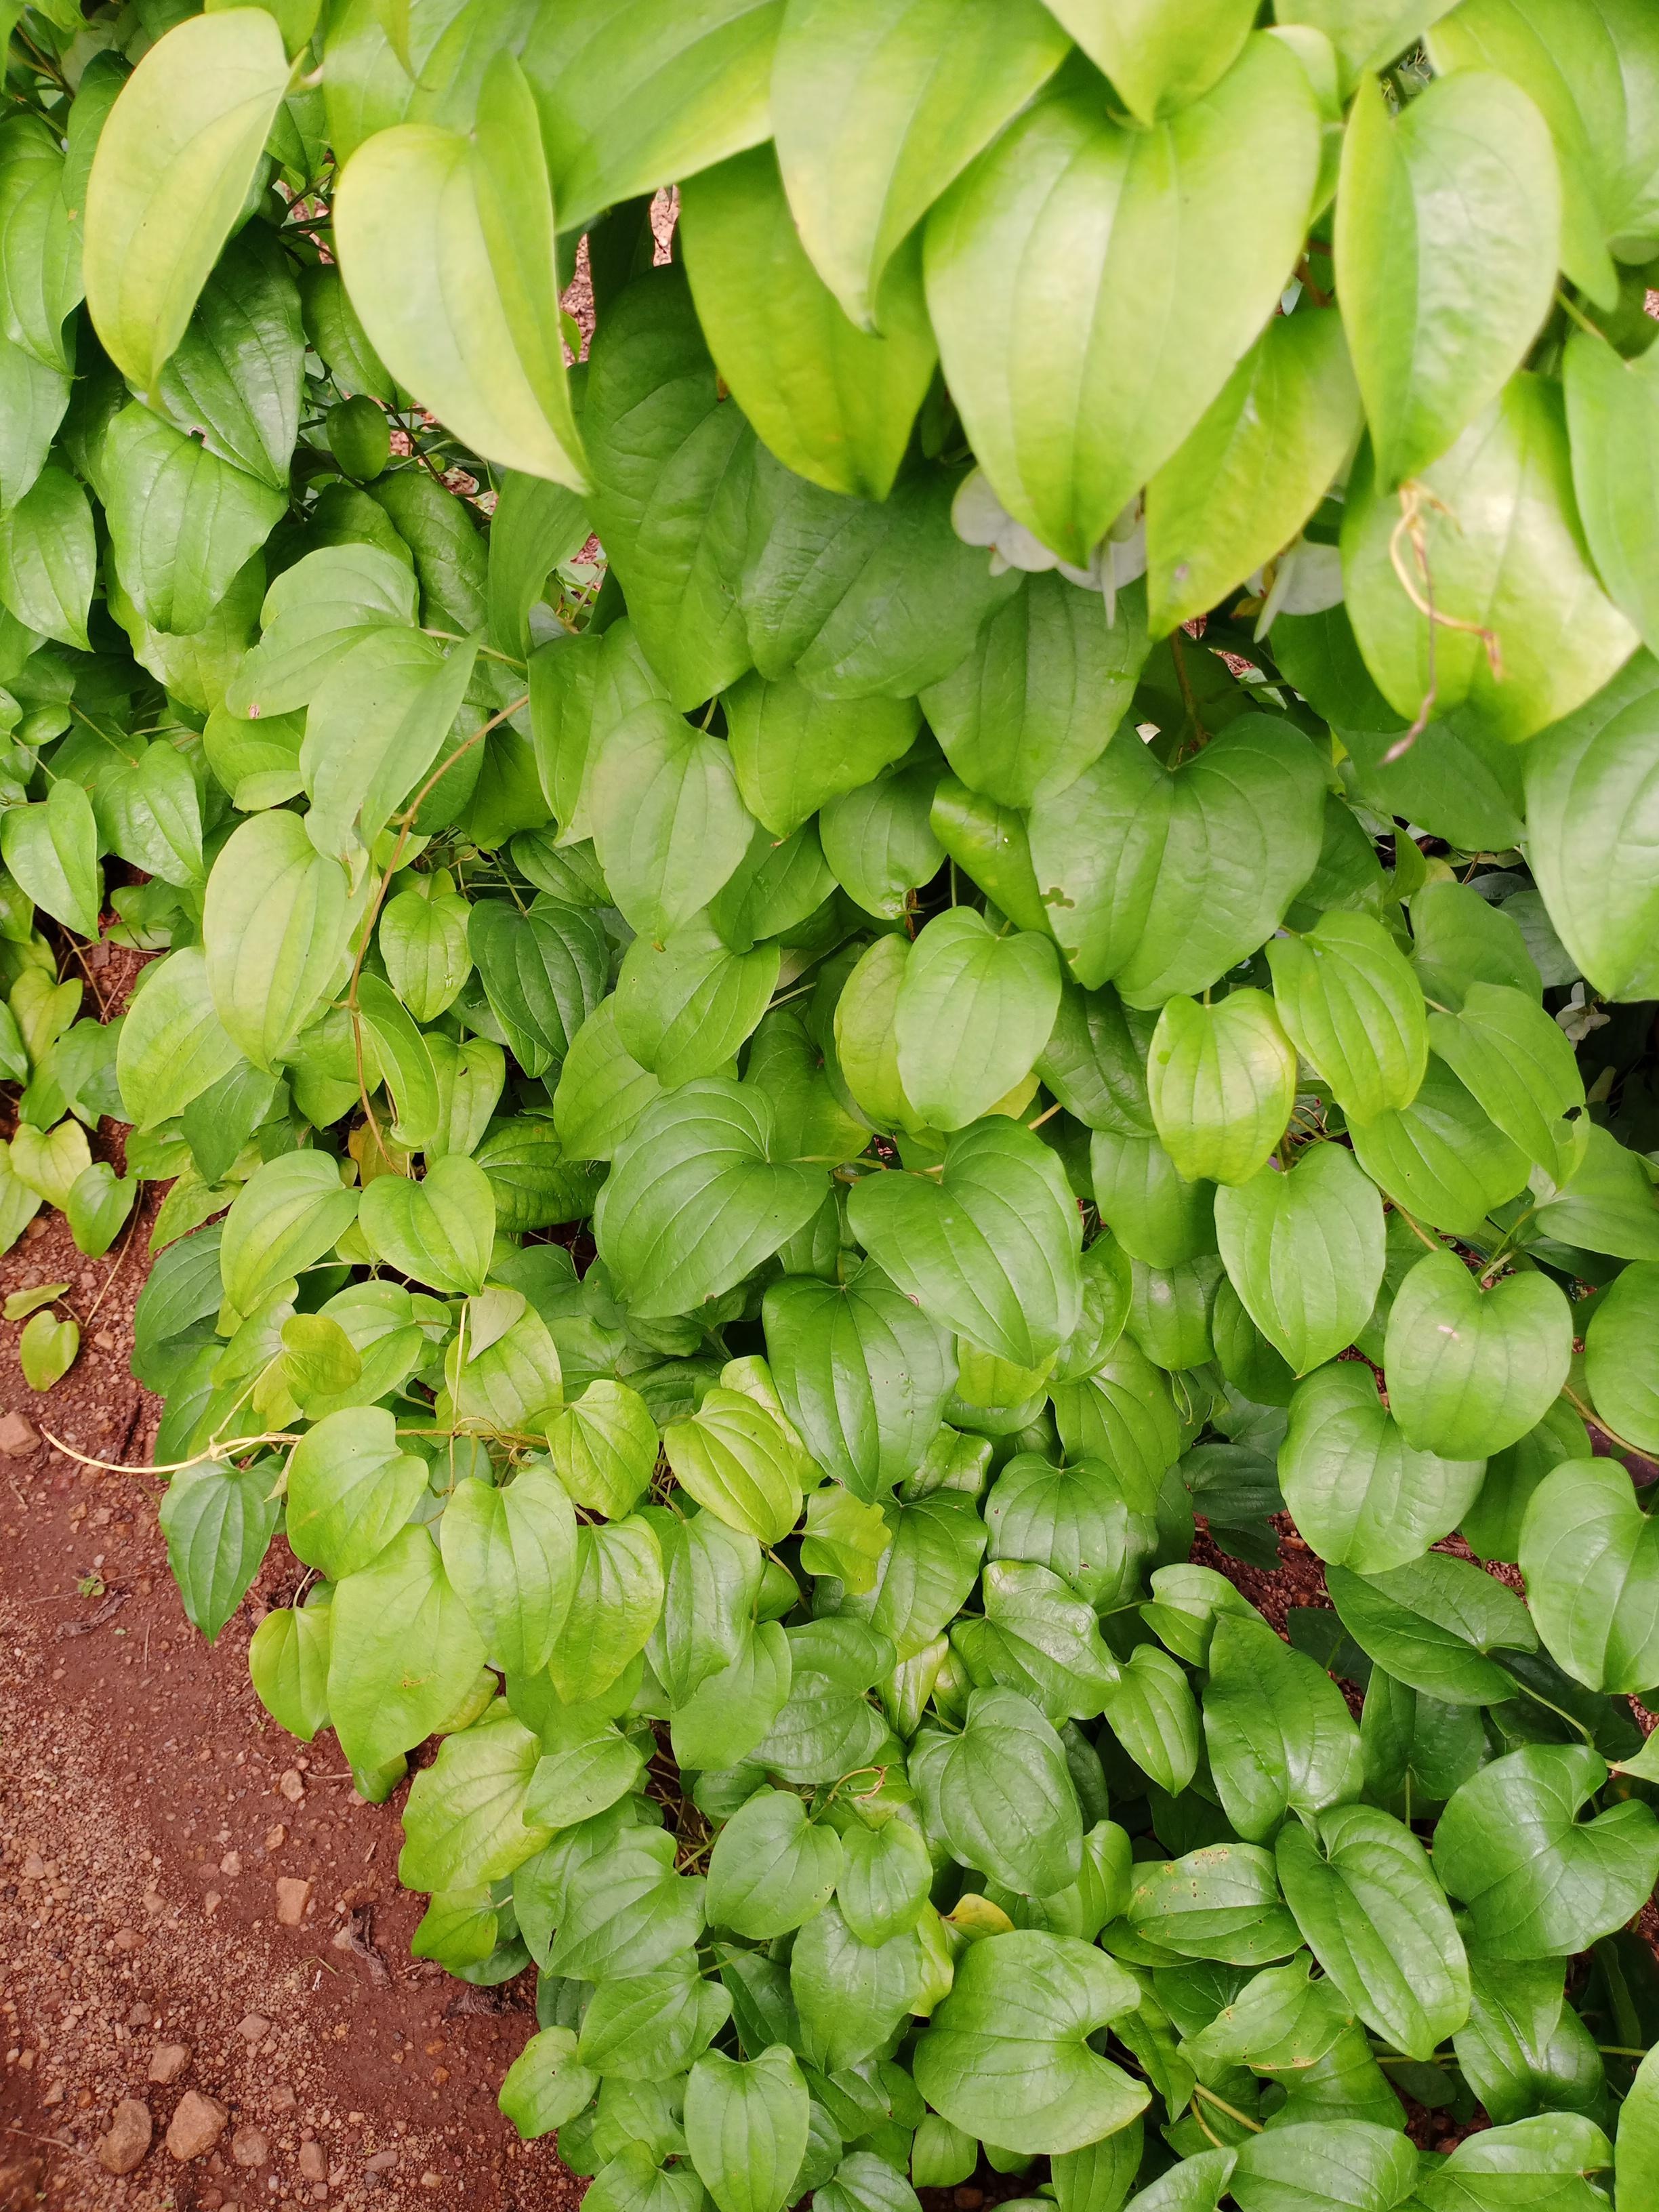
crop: yam
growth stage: vegetative
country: Nigeria
